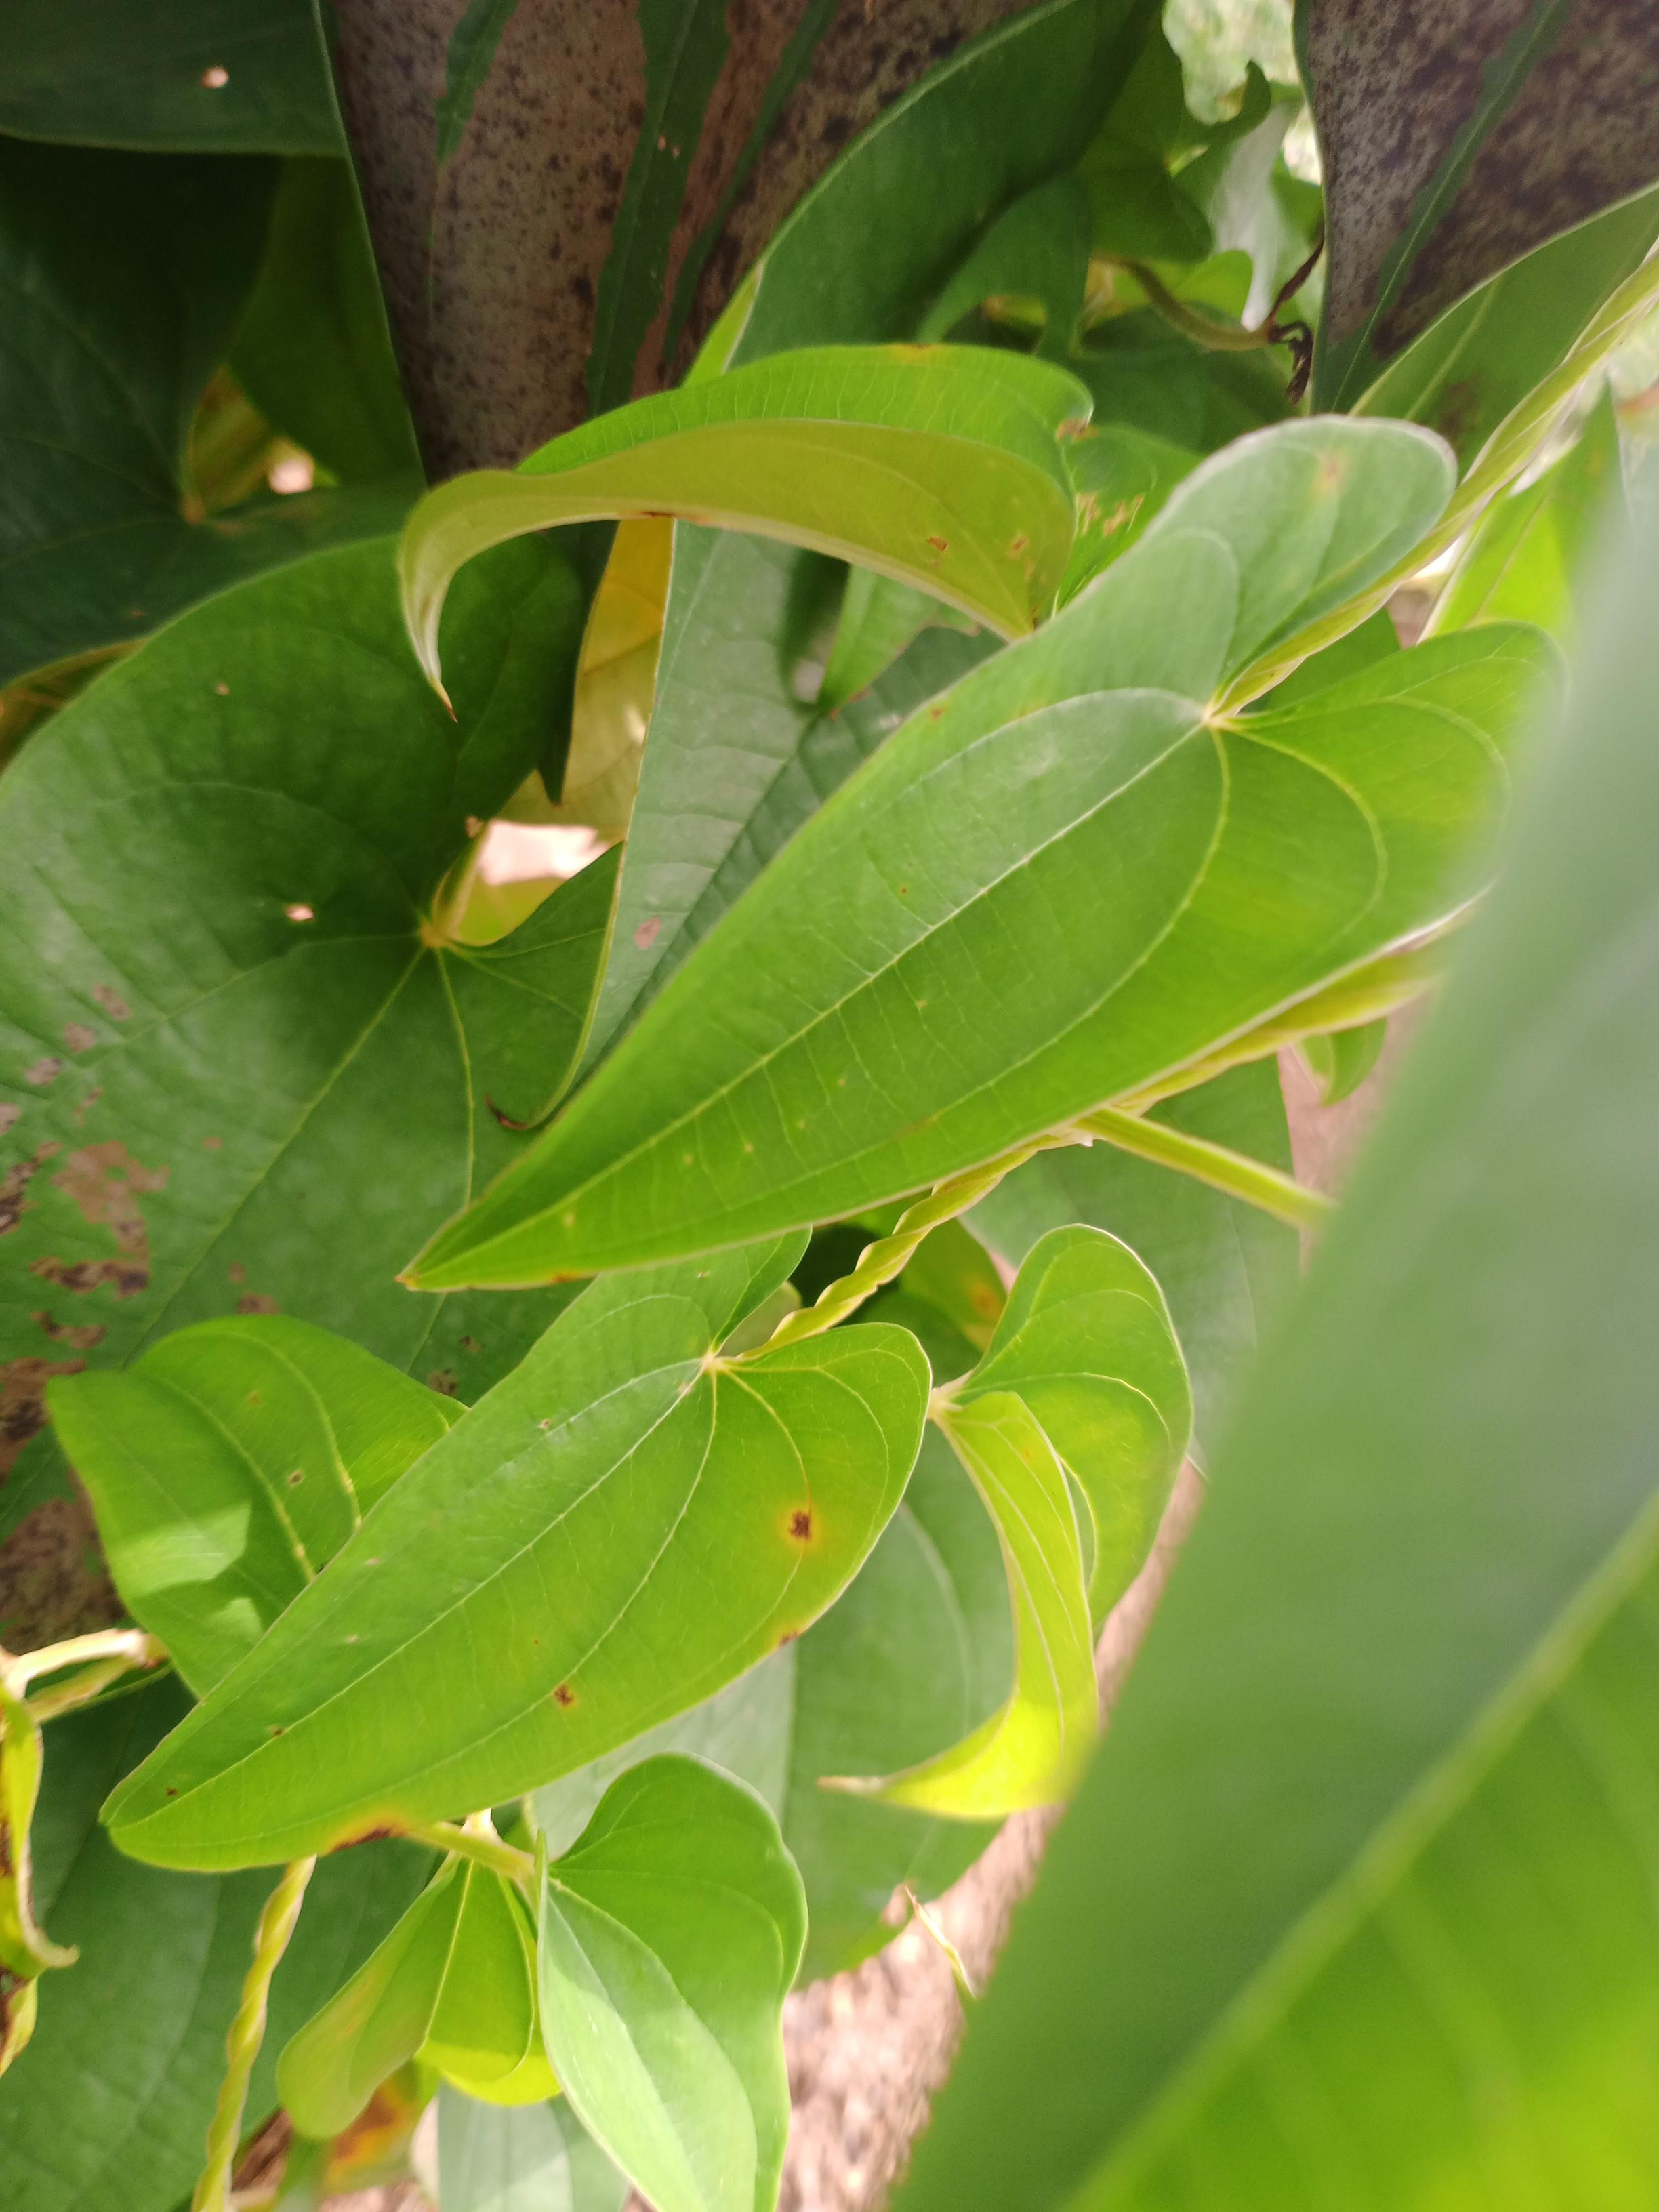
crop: yam
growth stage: vegetative
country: Nigeria
